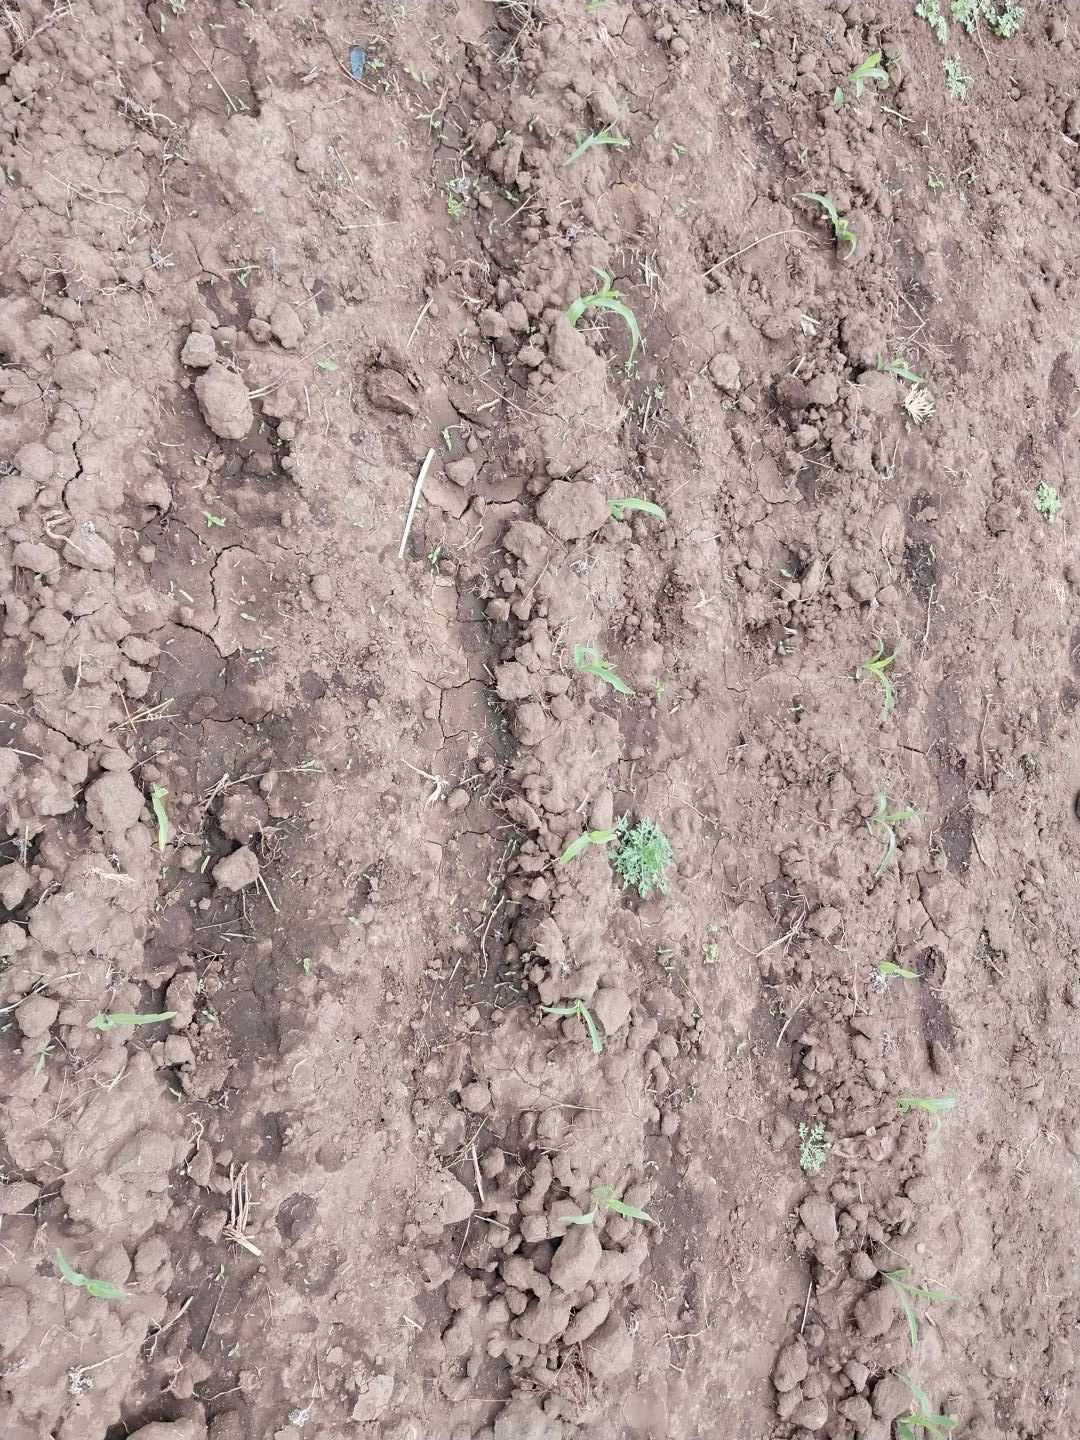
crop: maize
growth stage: emergence
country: Tanzania
